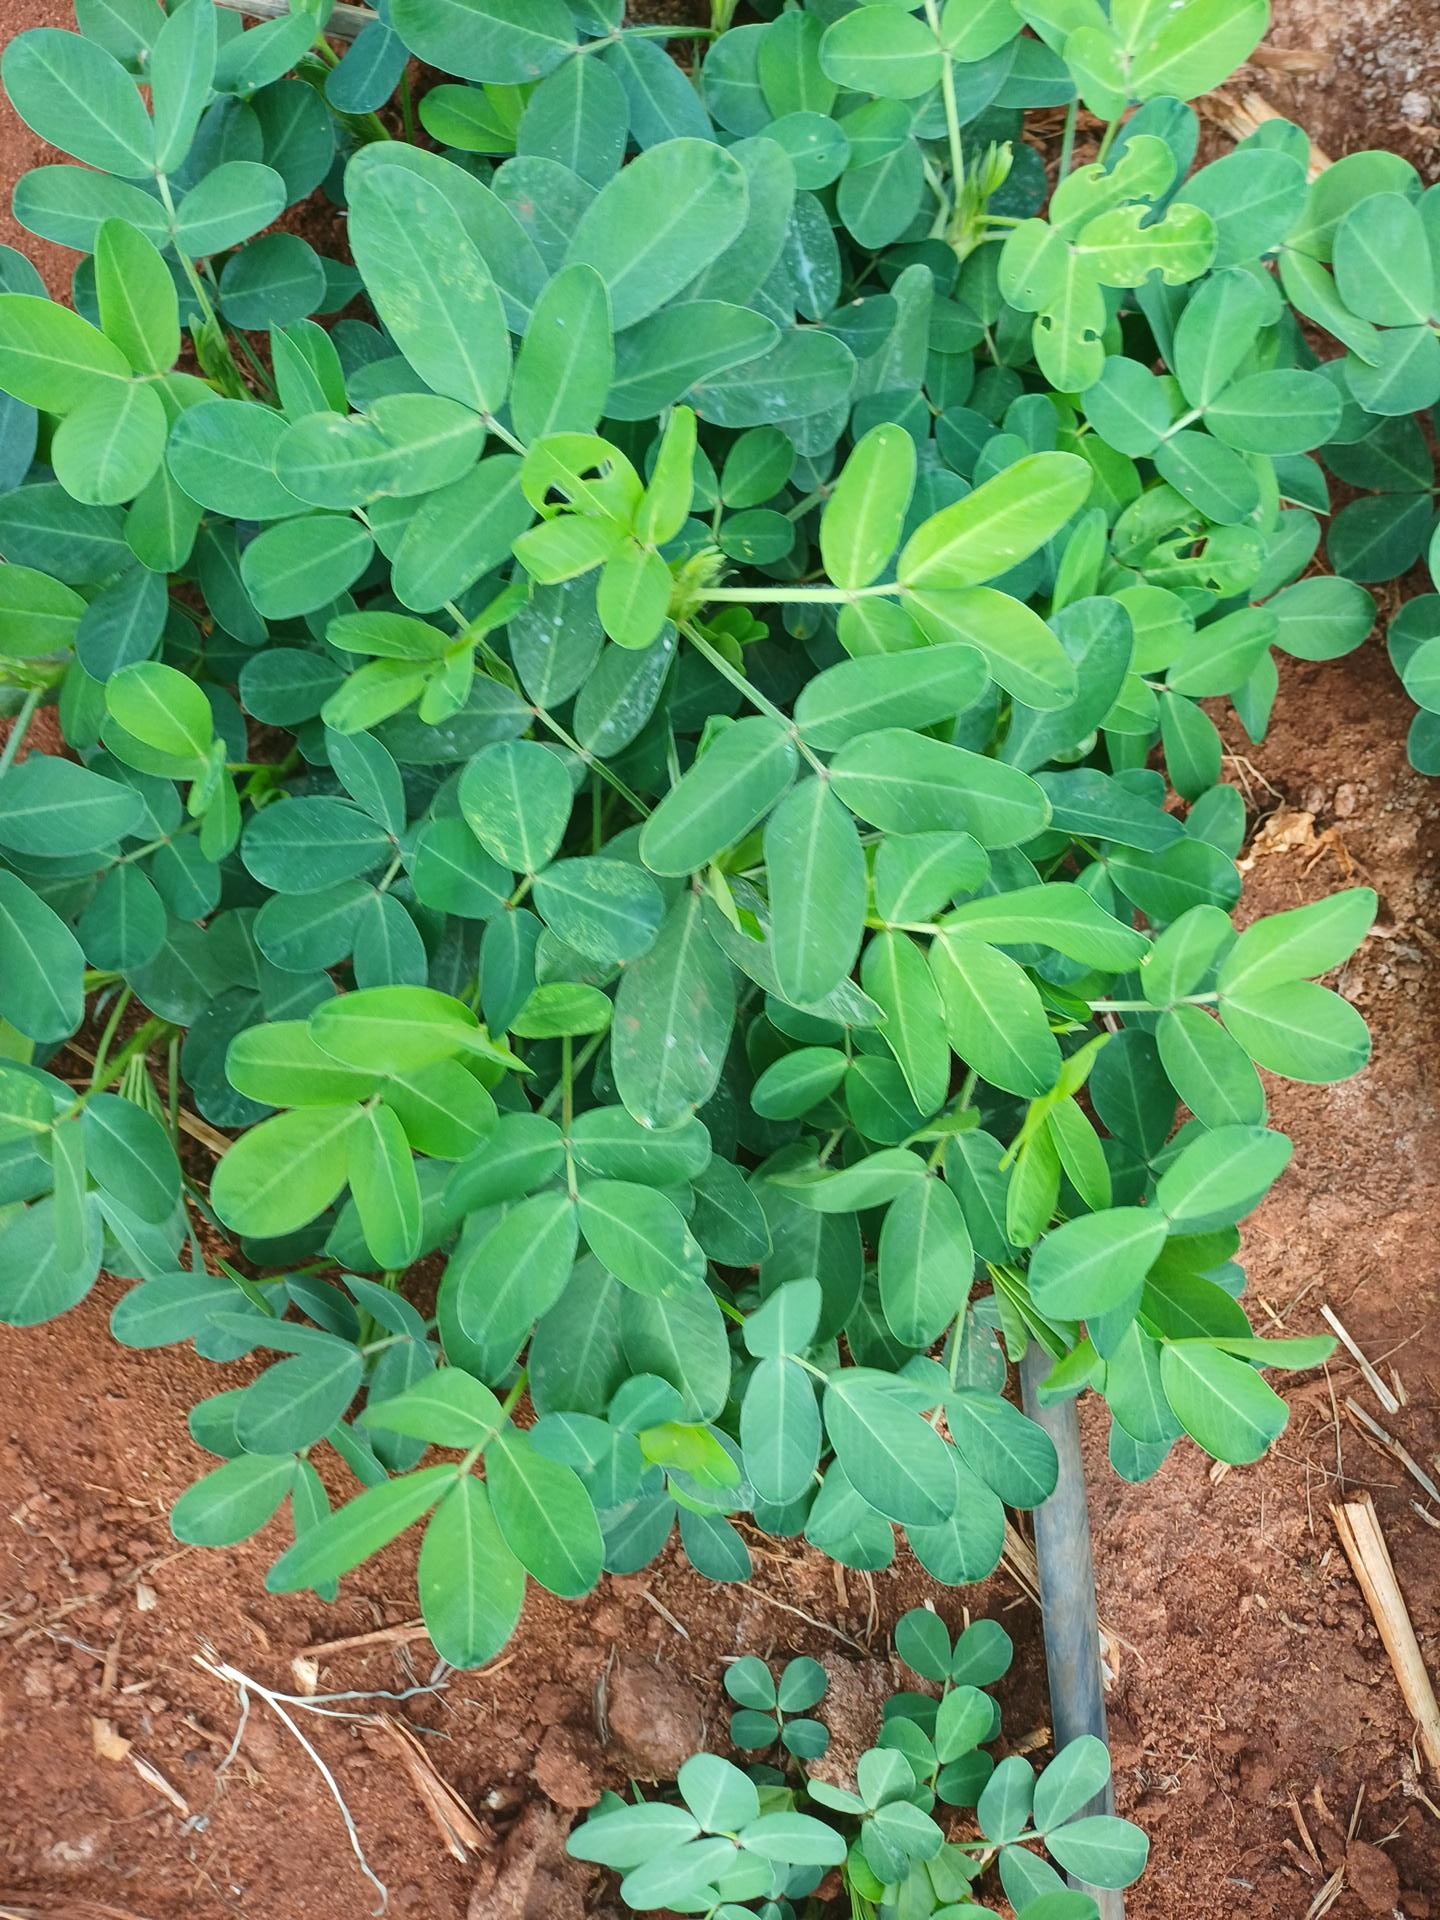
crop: groundnut
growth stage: flowering
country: Kenya
